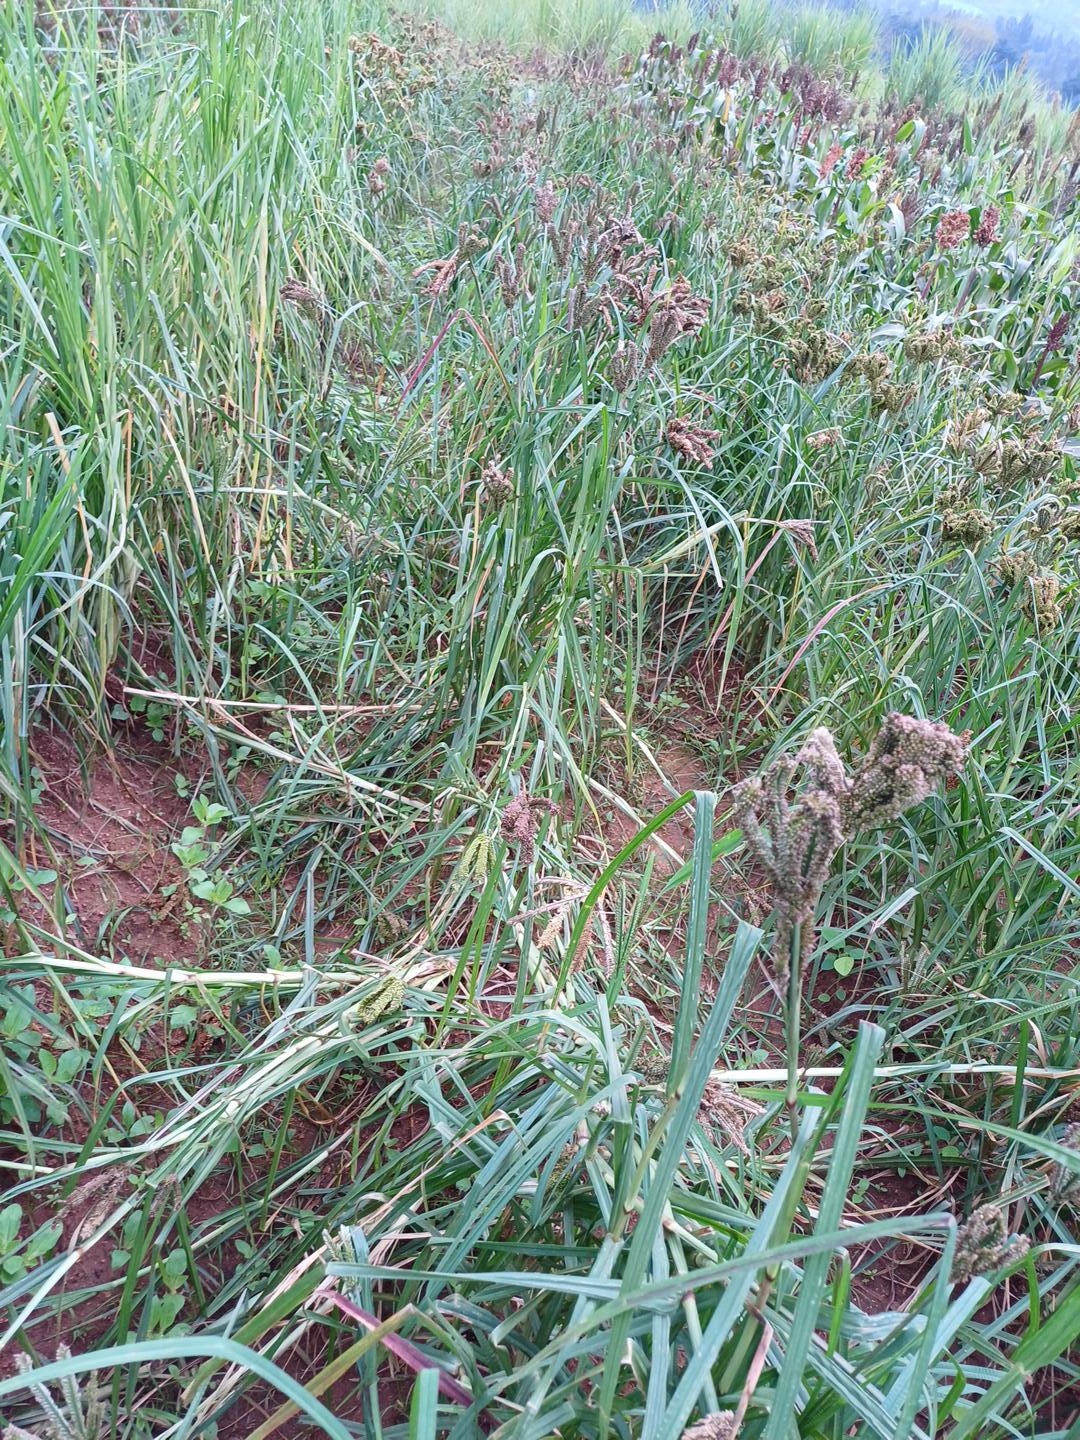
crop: finger millet
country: Kenya
